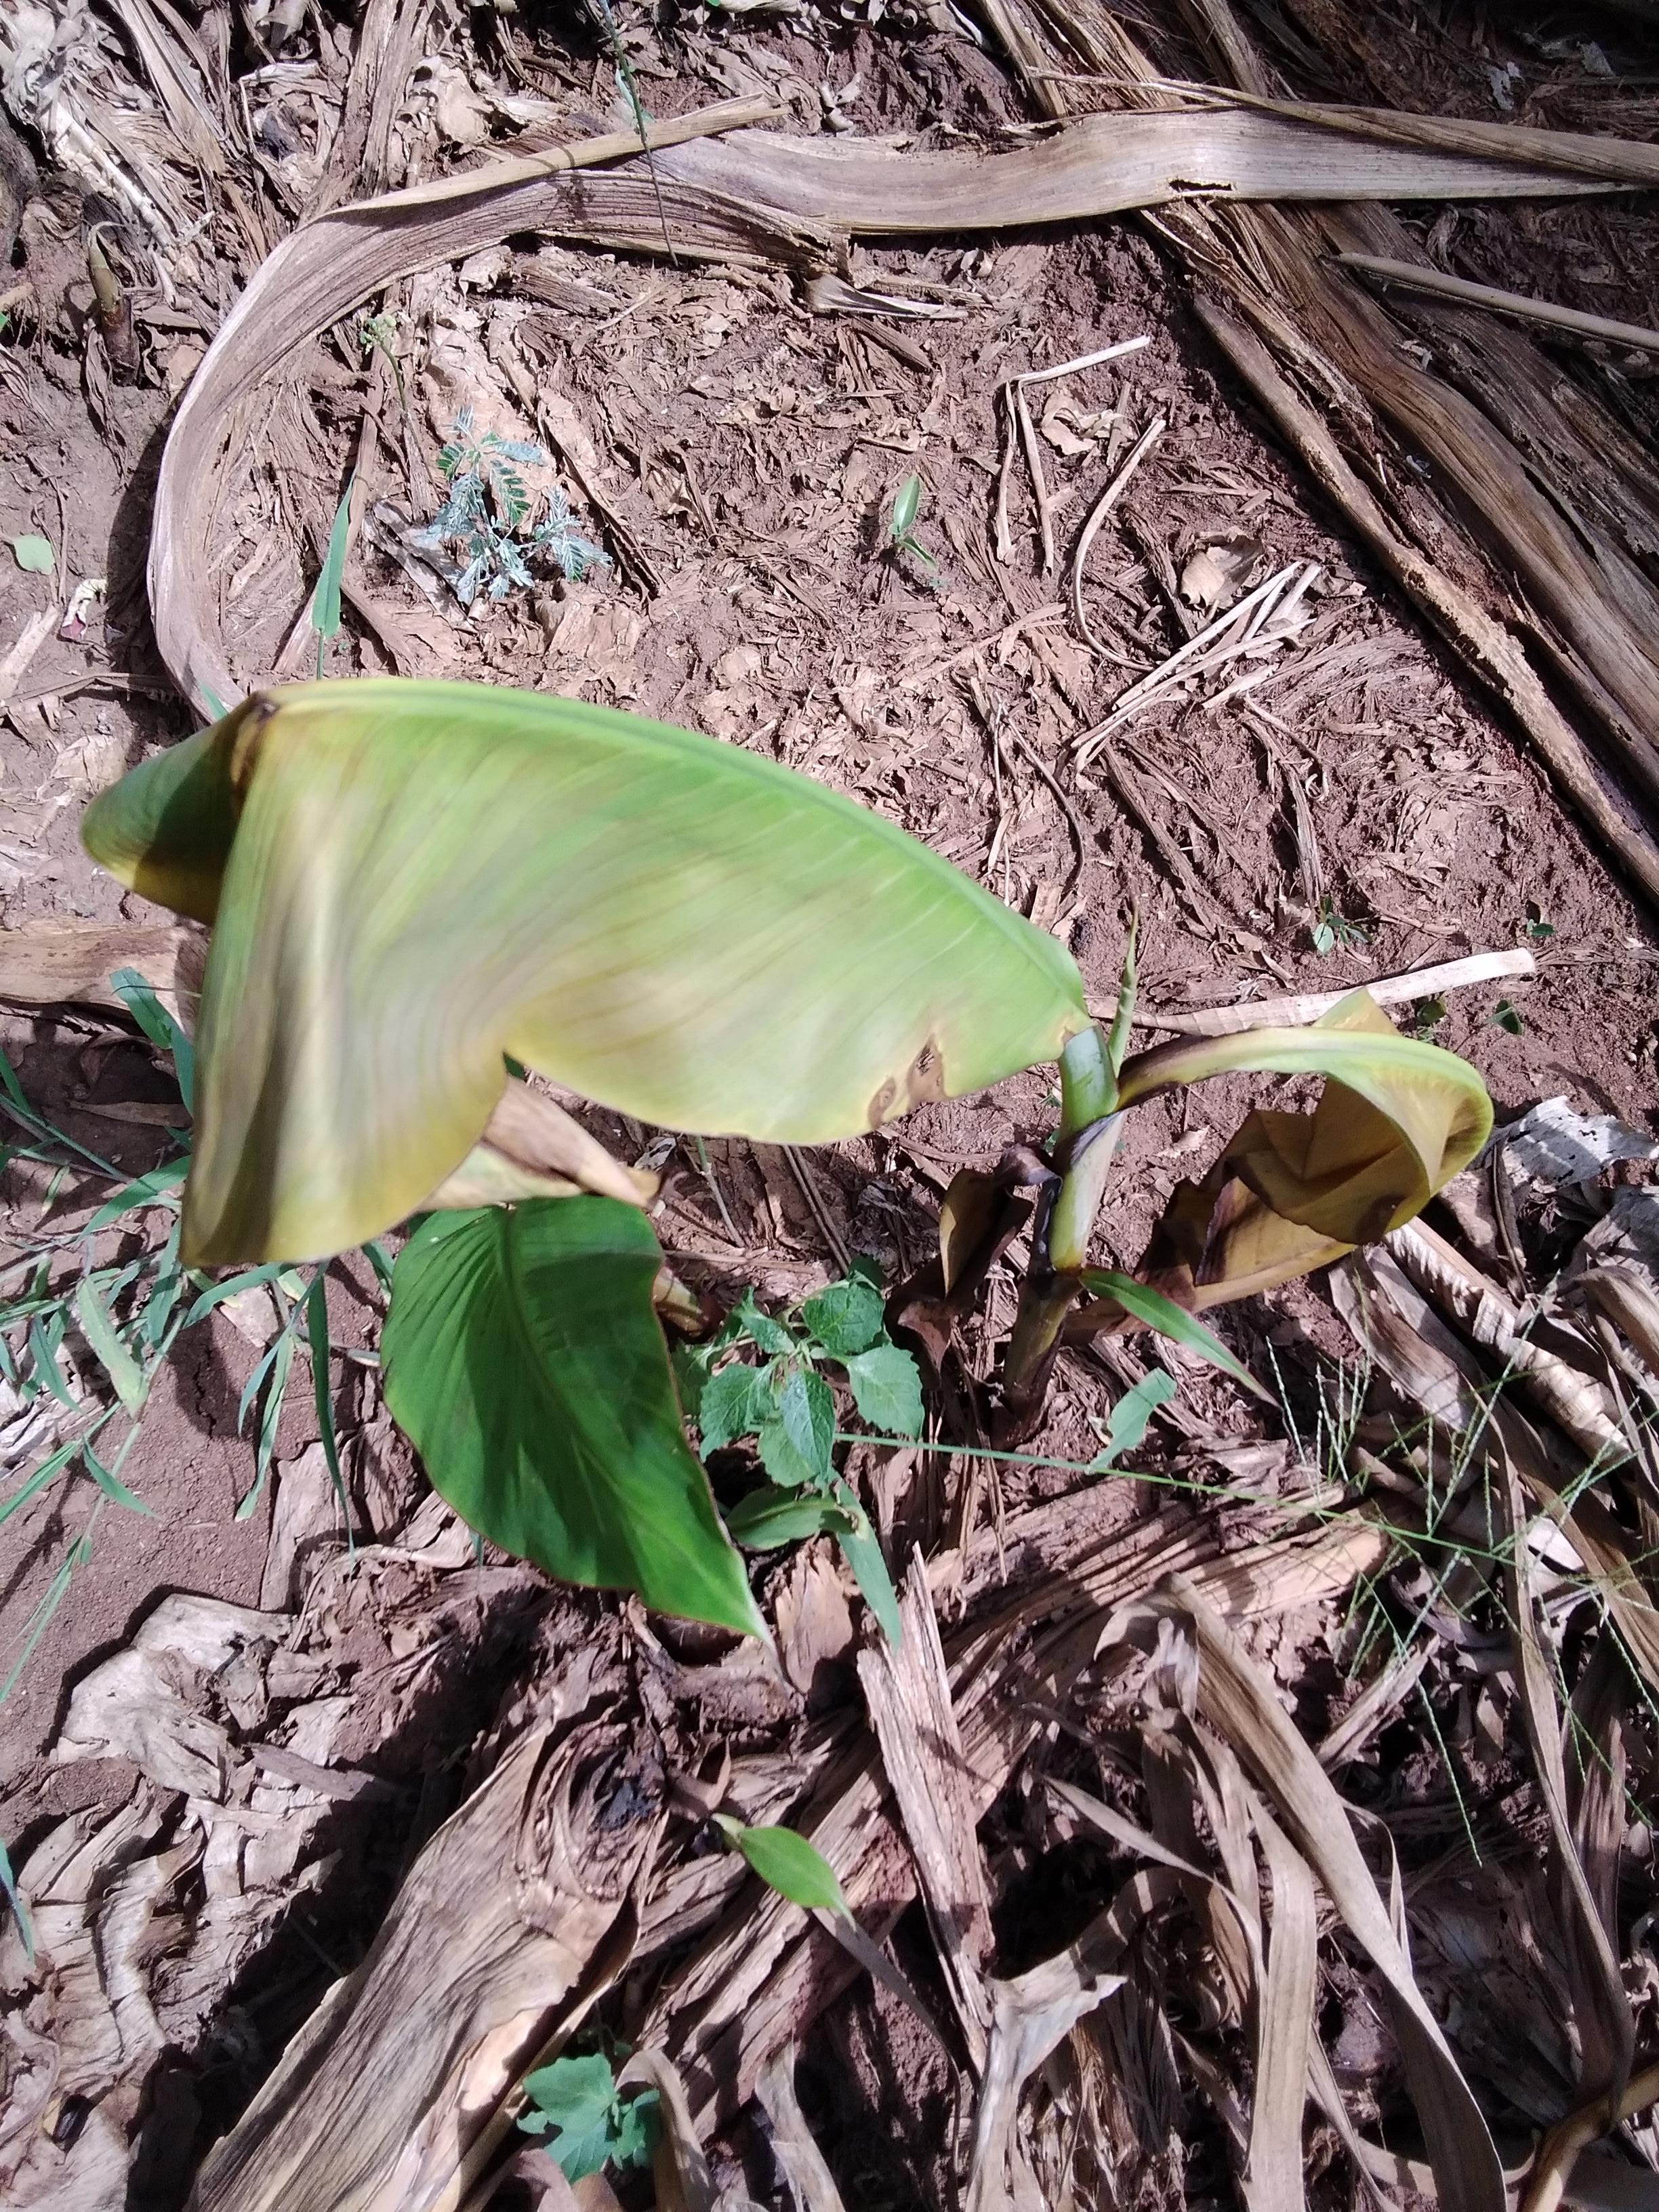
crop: banana
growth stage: vegetative
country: Uganda
